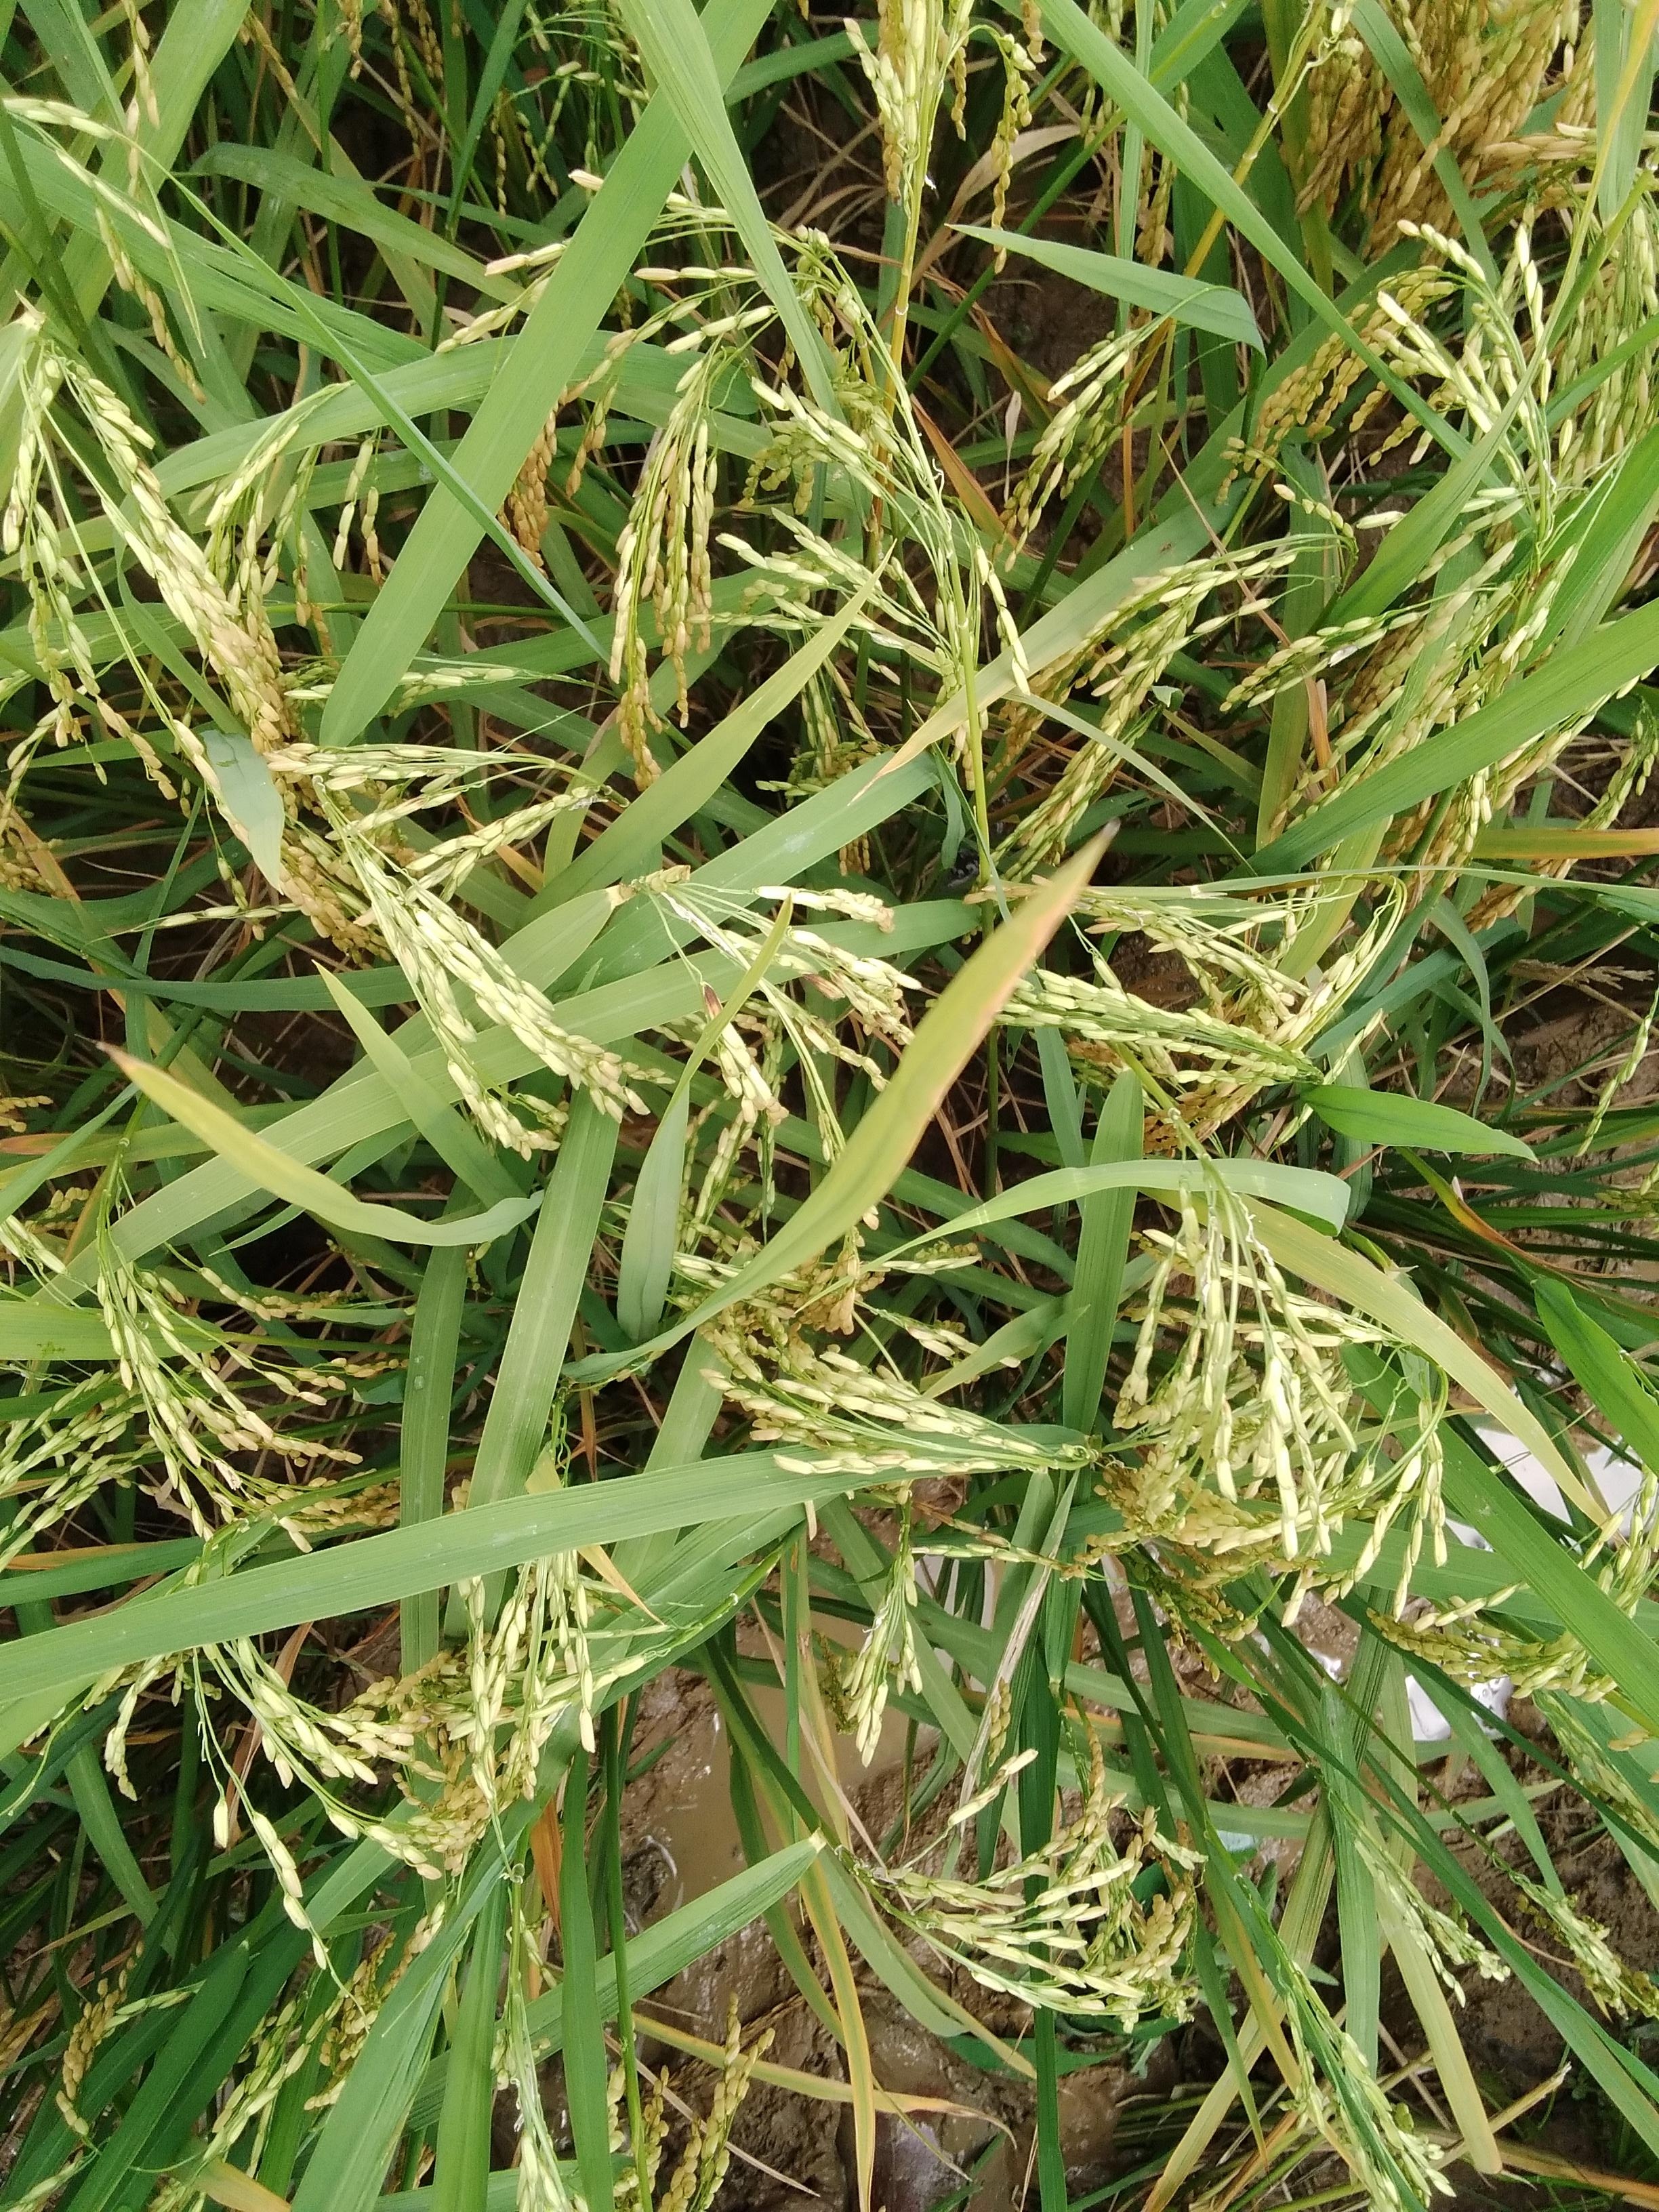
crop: rice
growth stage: ripening
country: Nigeria
